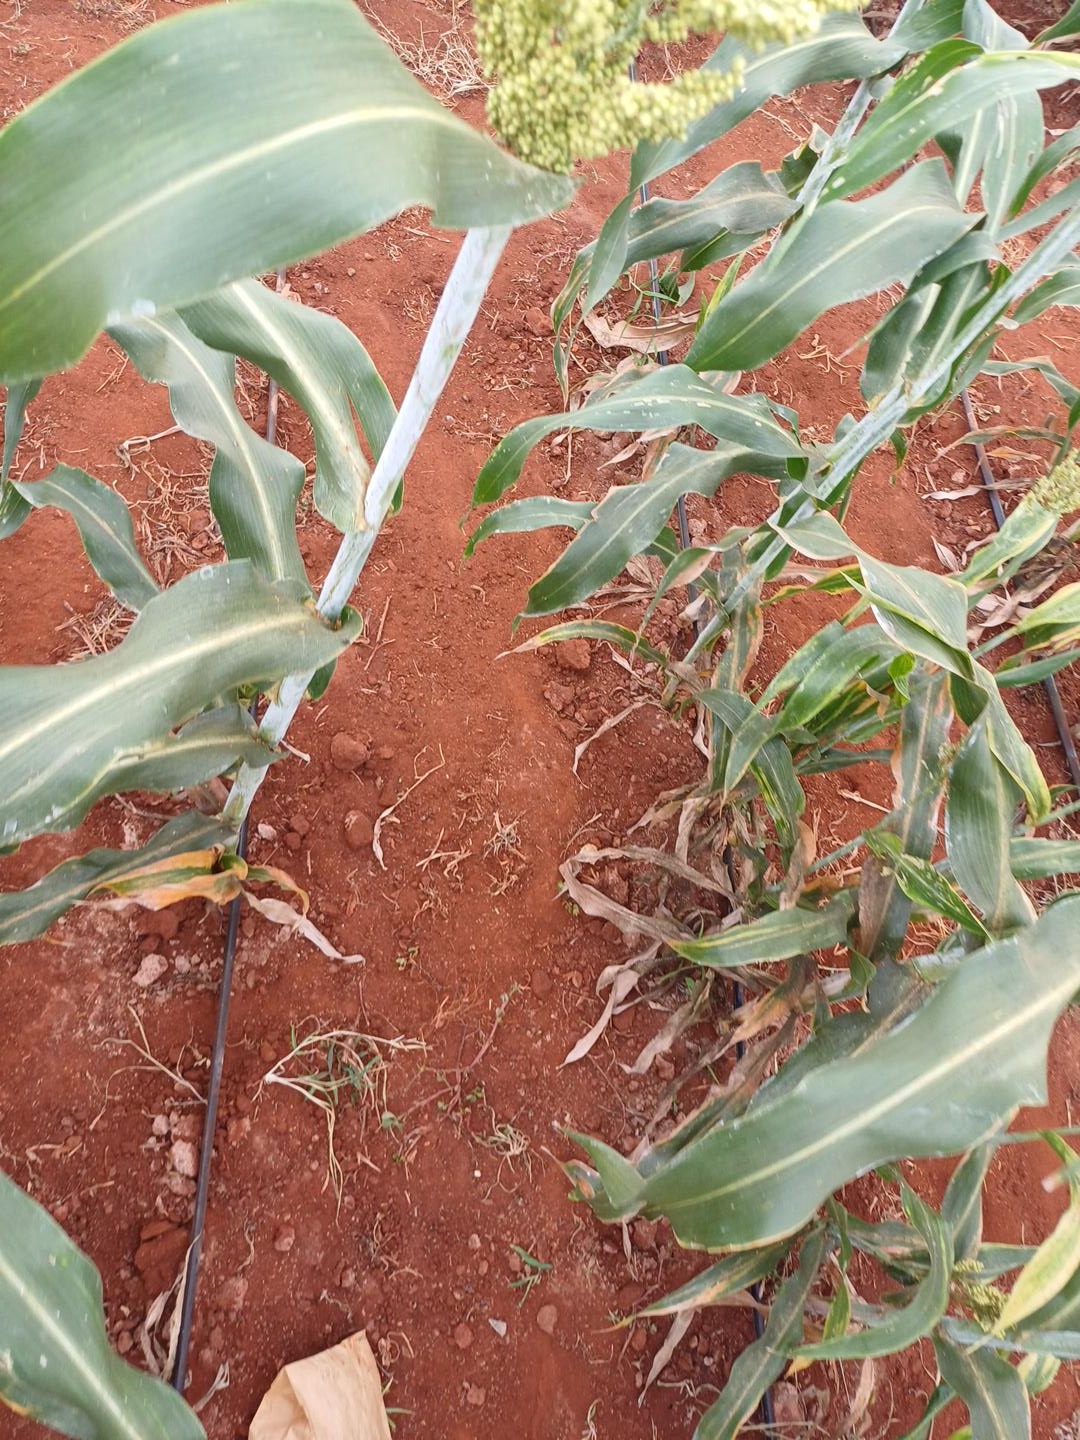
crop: sorghum
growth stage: filling grain
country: Kenya
